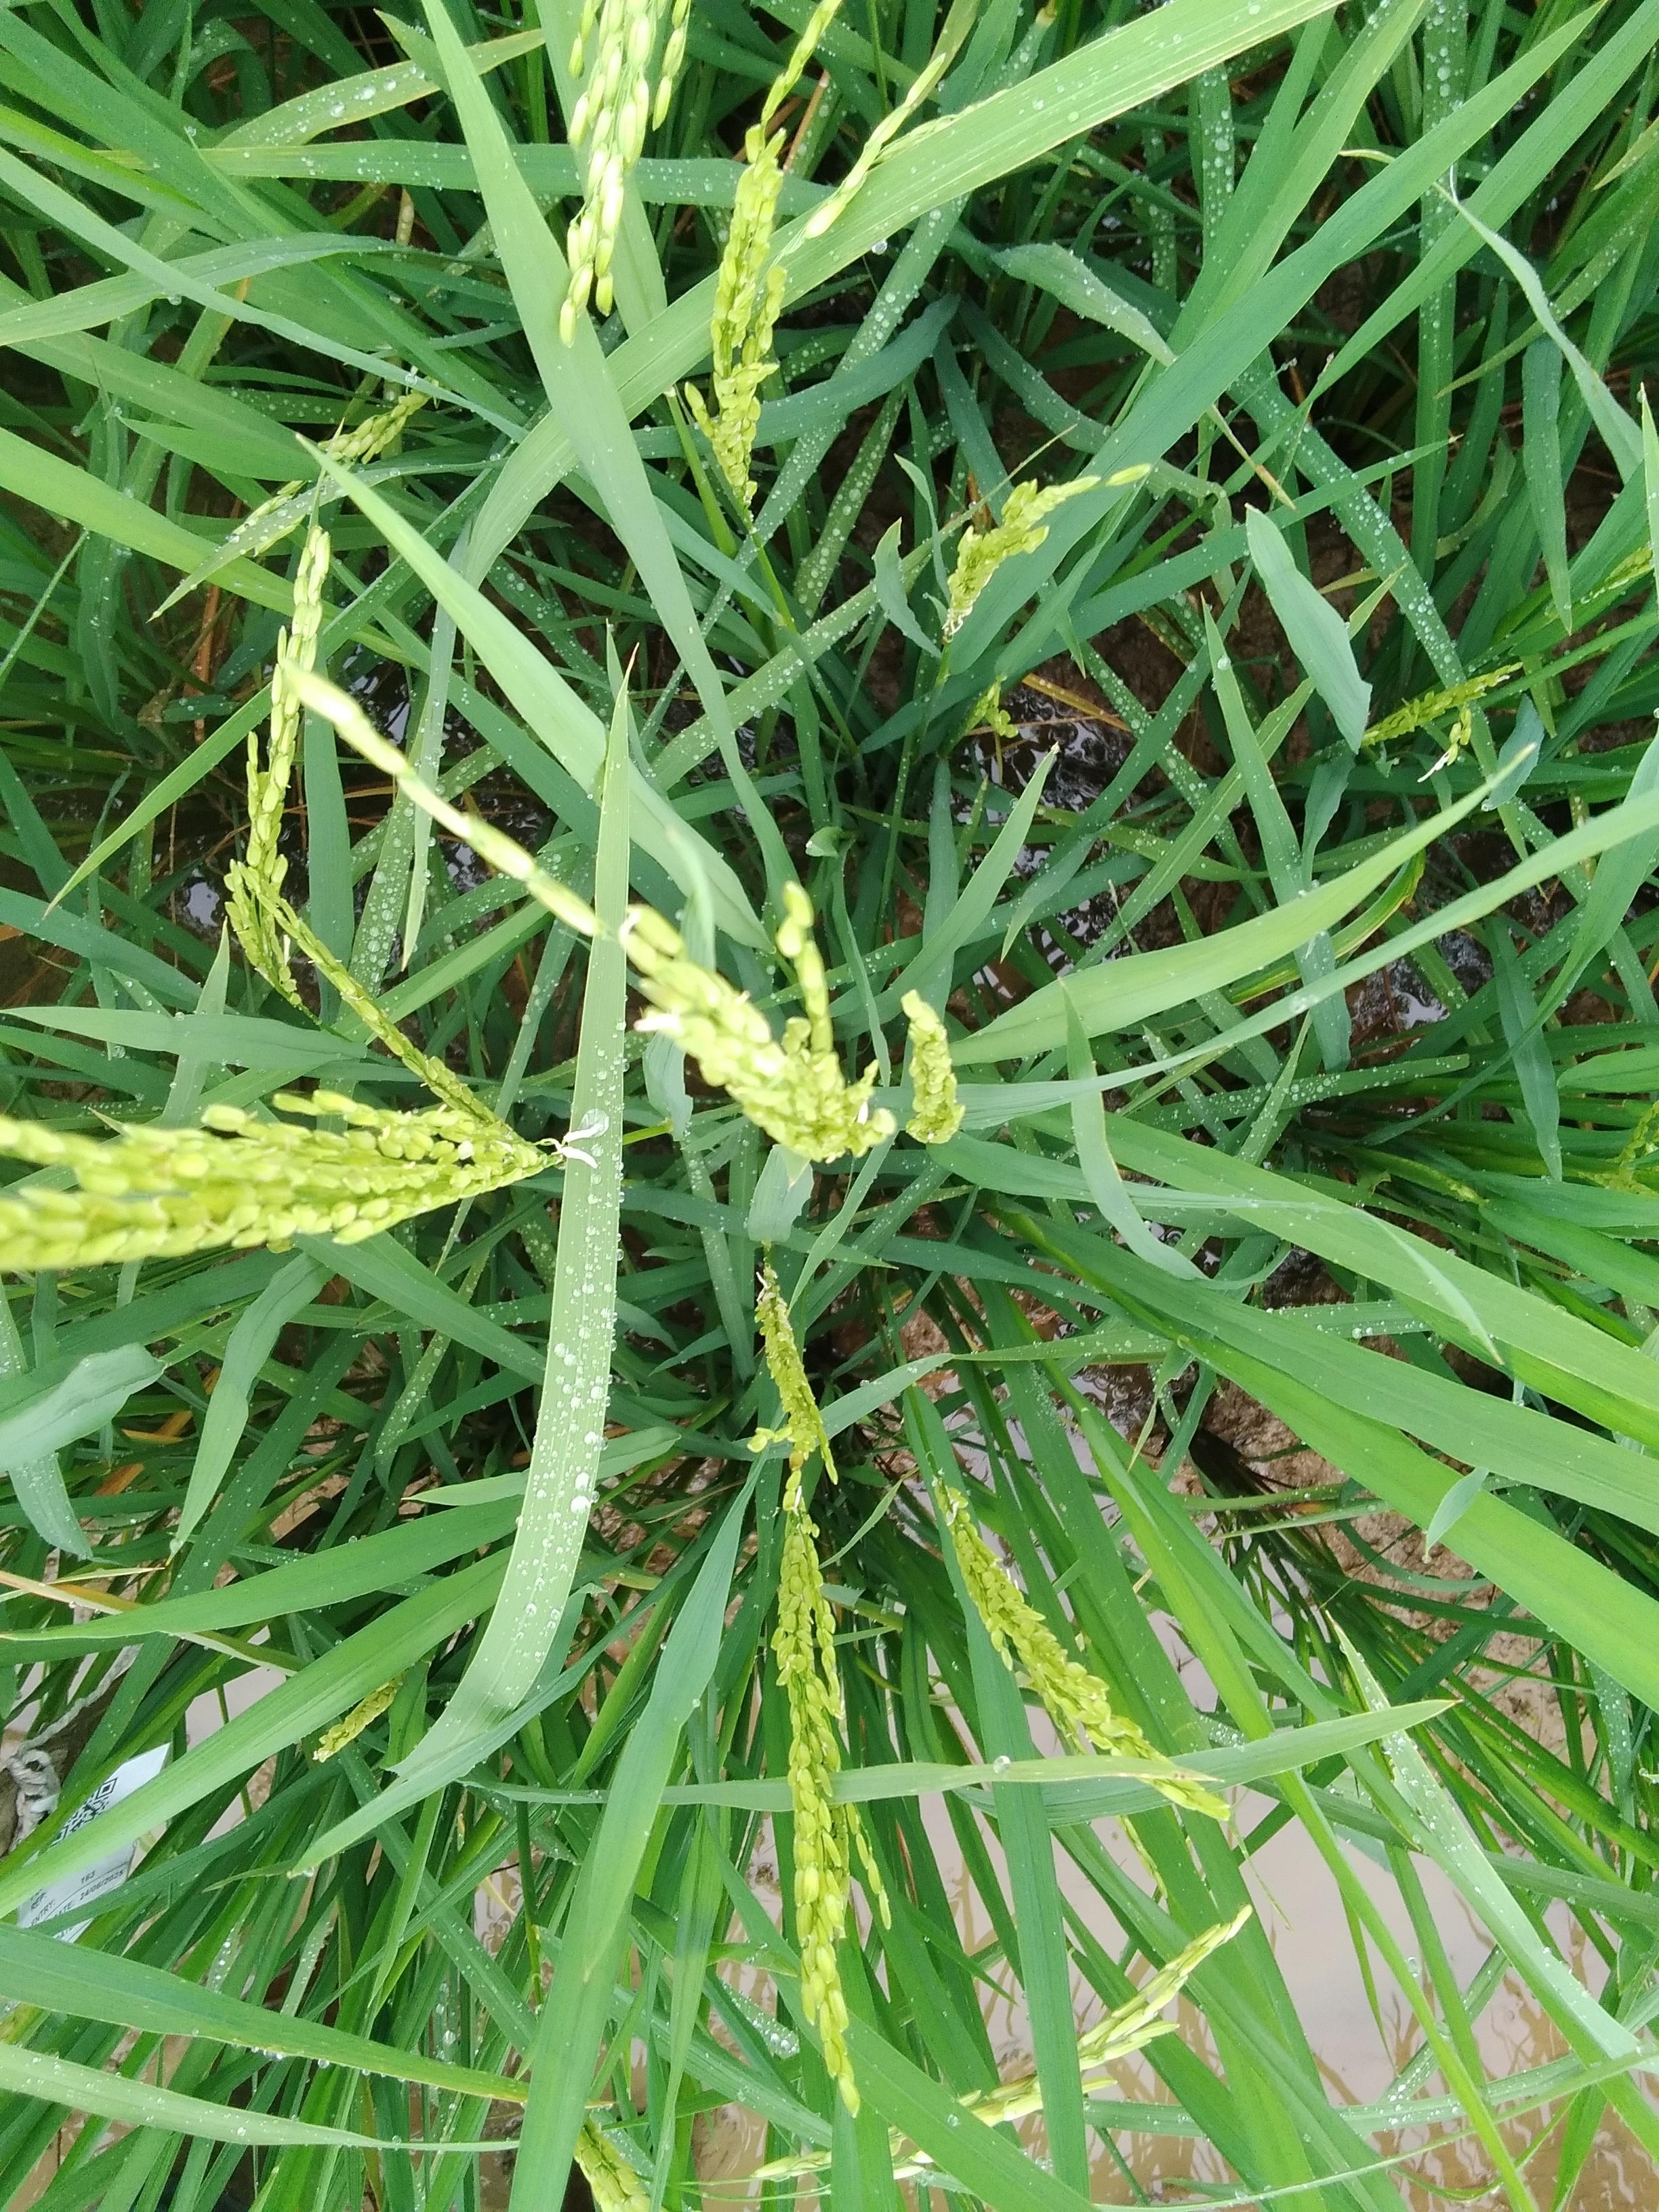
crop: rice
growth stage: flowering
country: Nigeria
